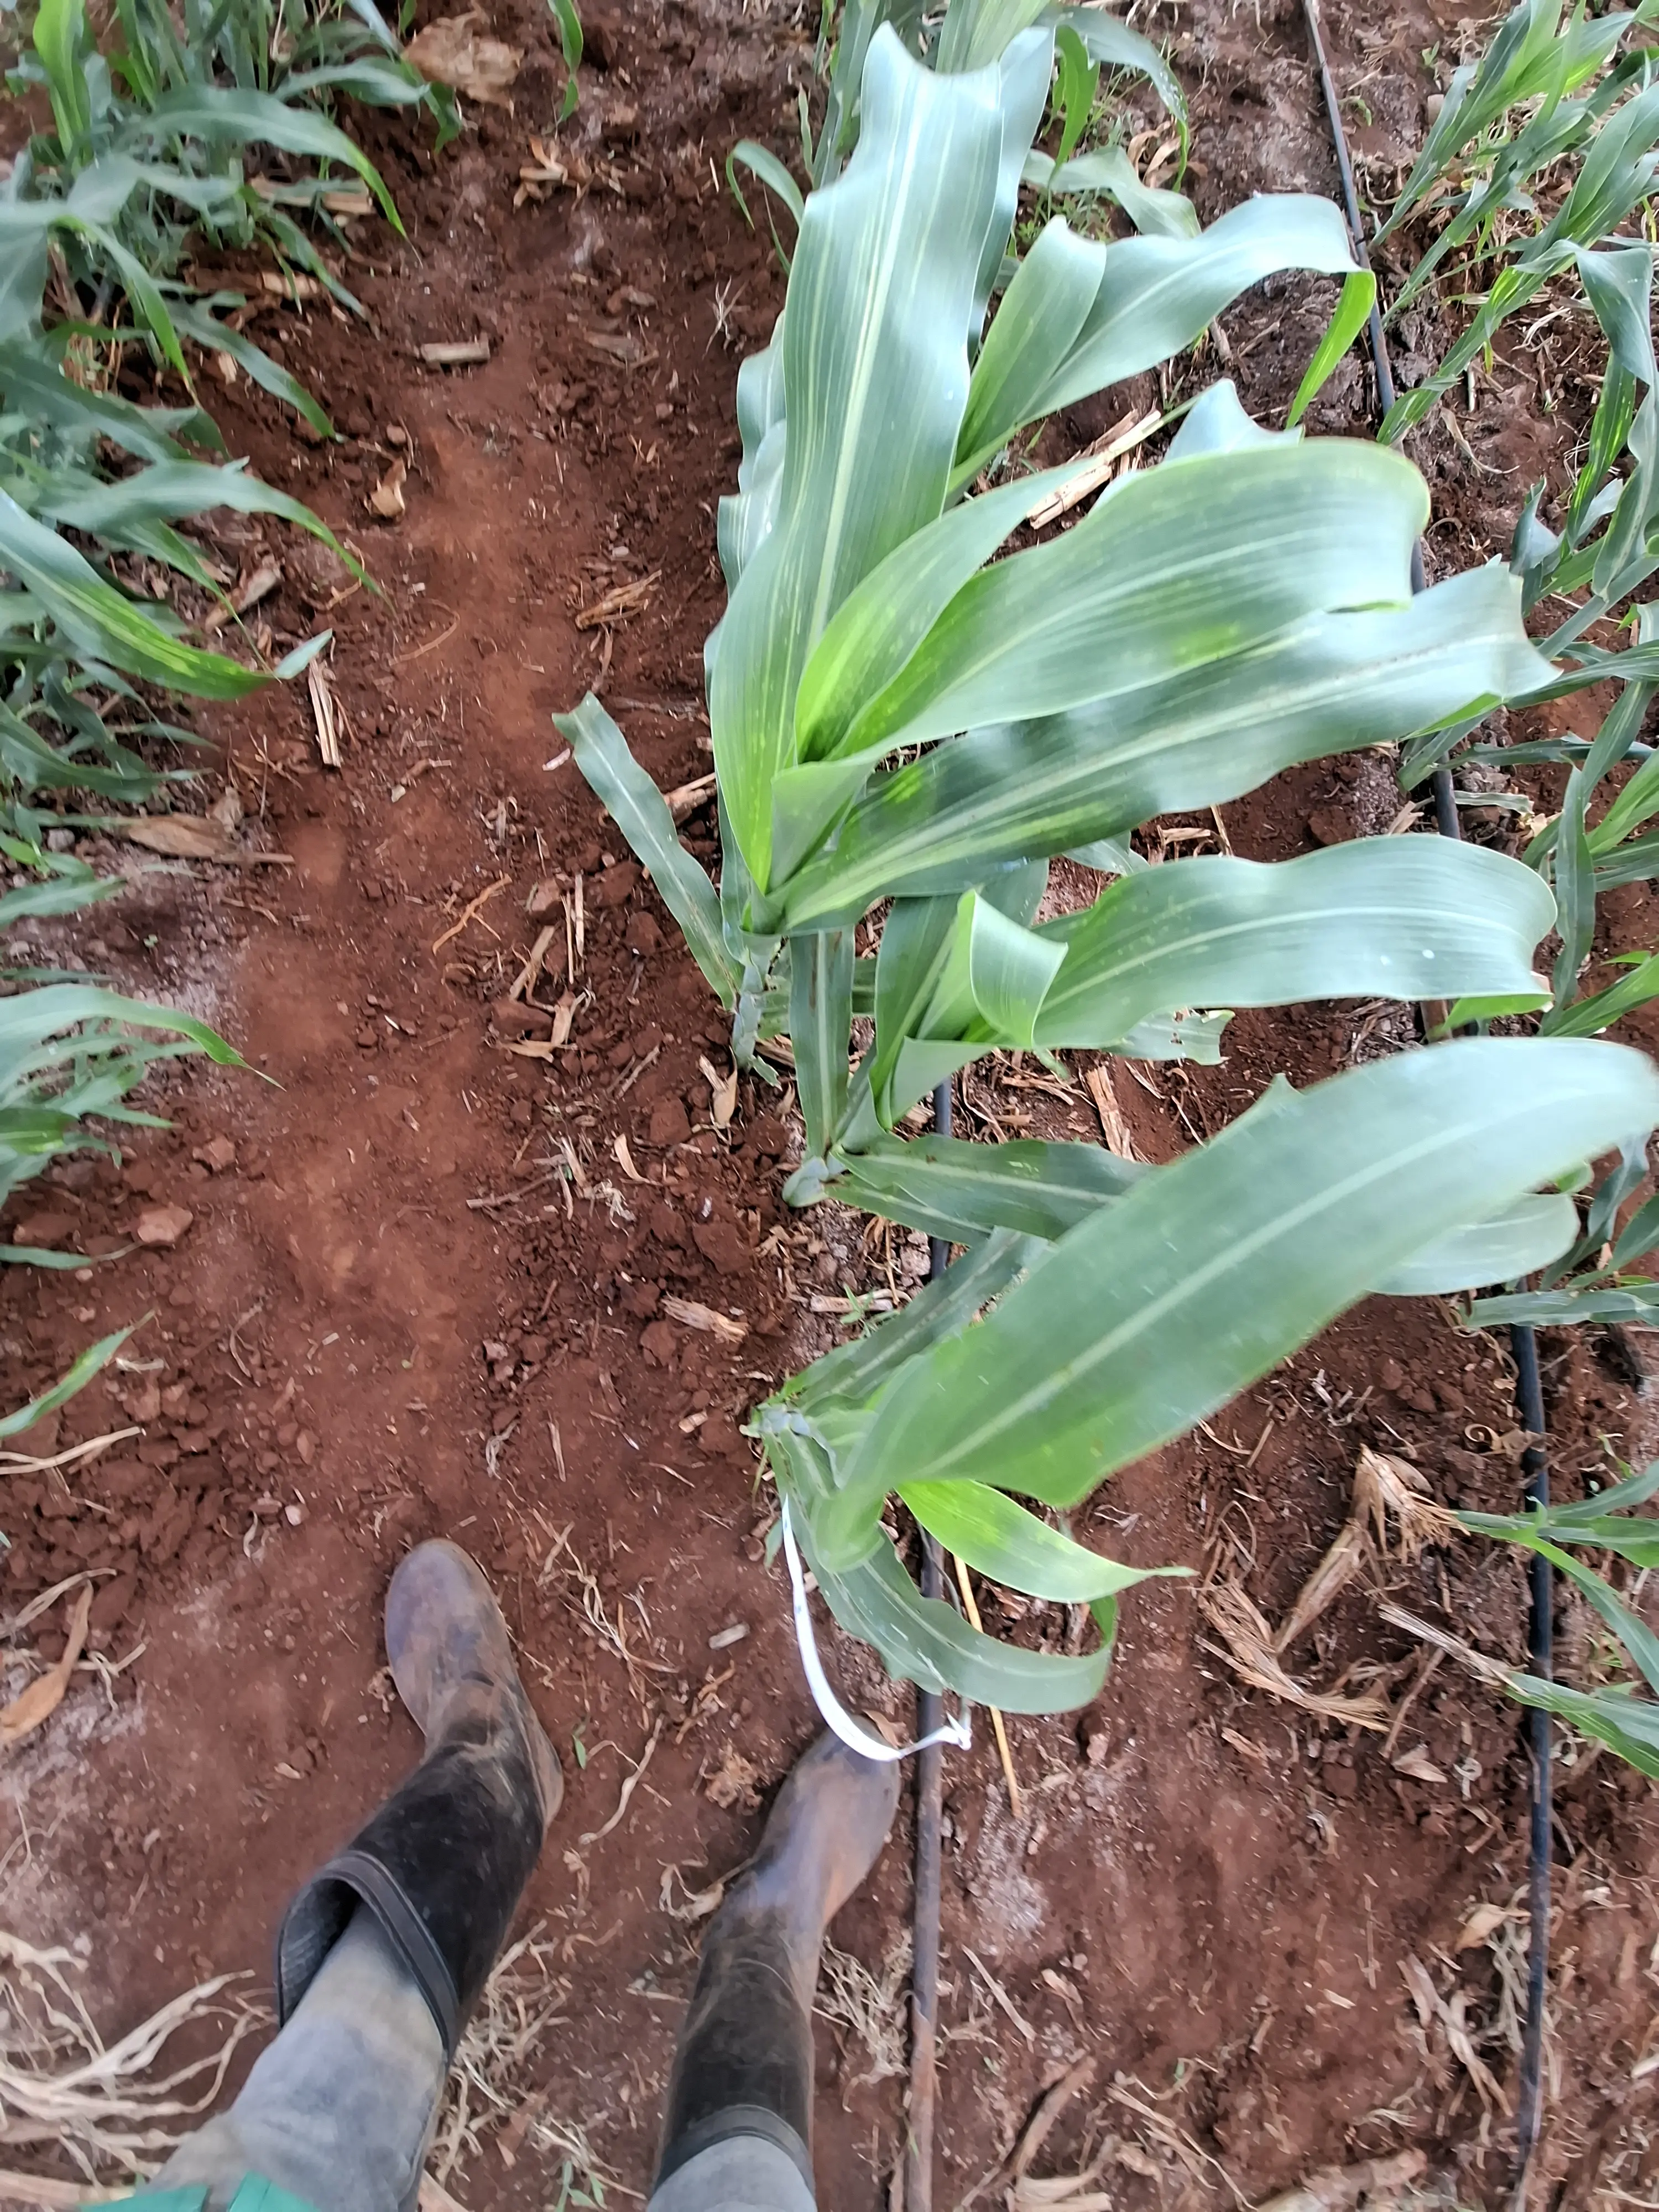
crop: sorghum
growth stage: vegetative
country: Kenya
